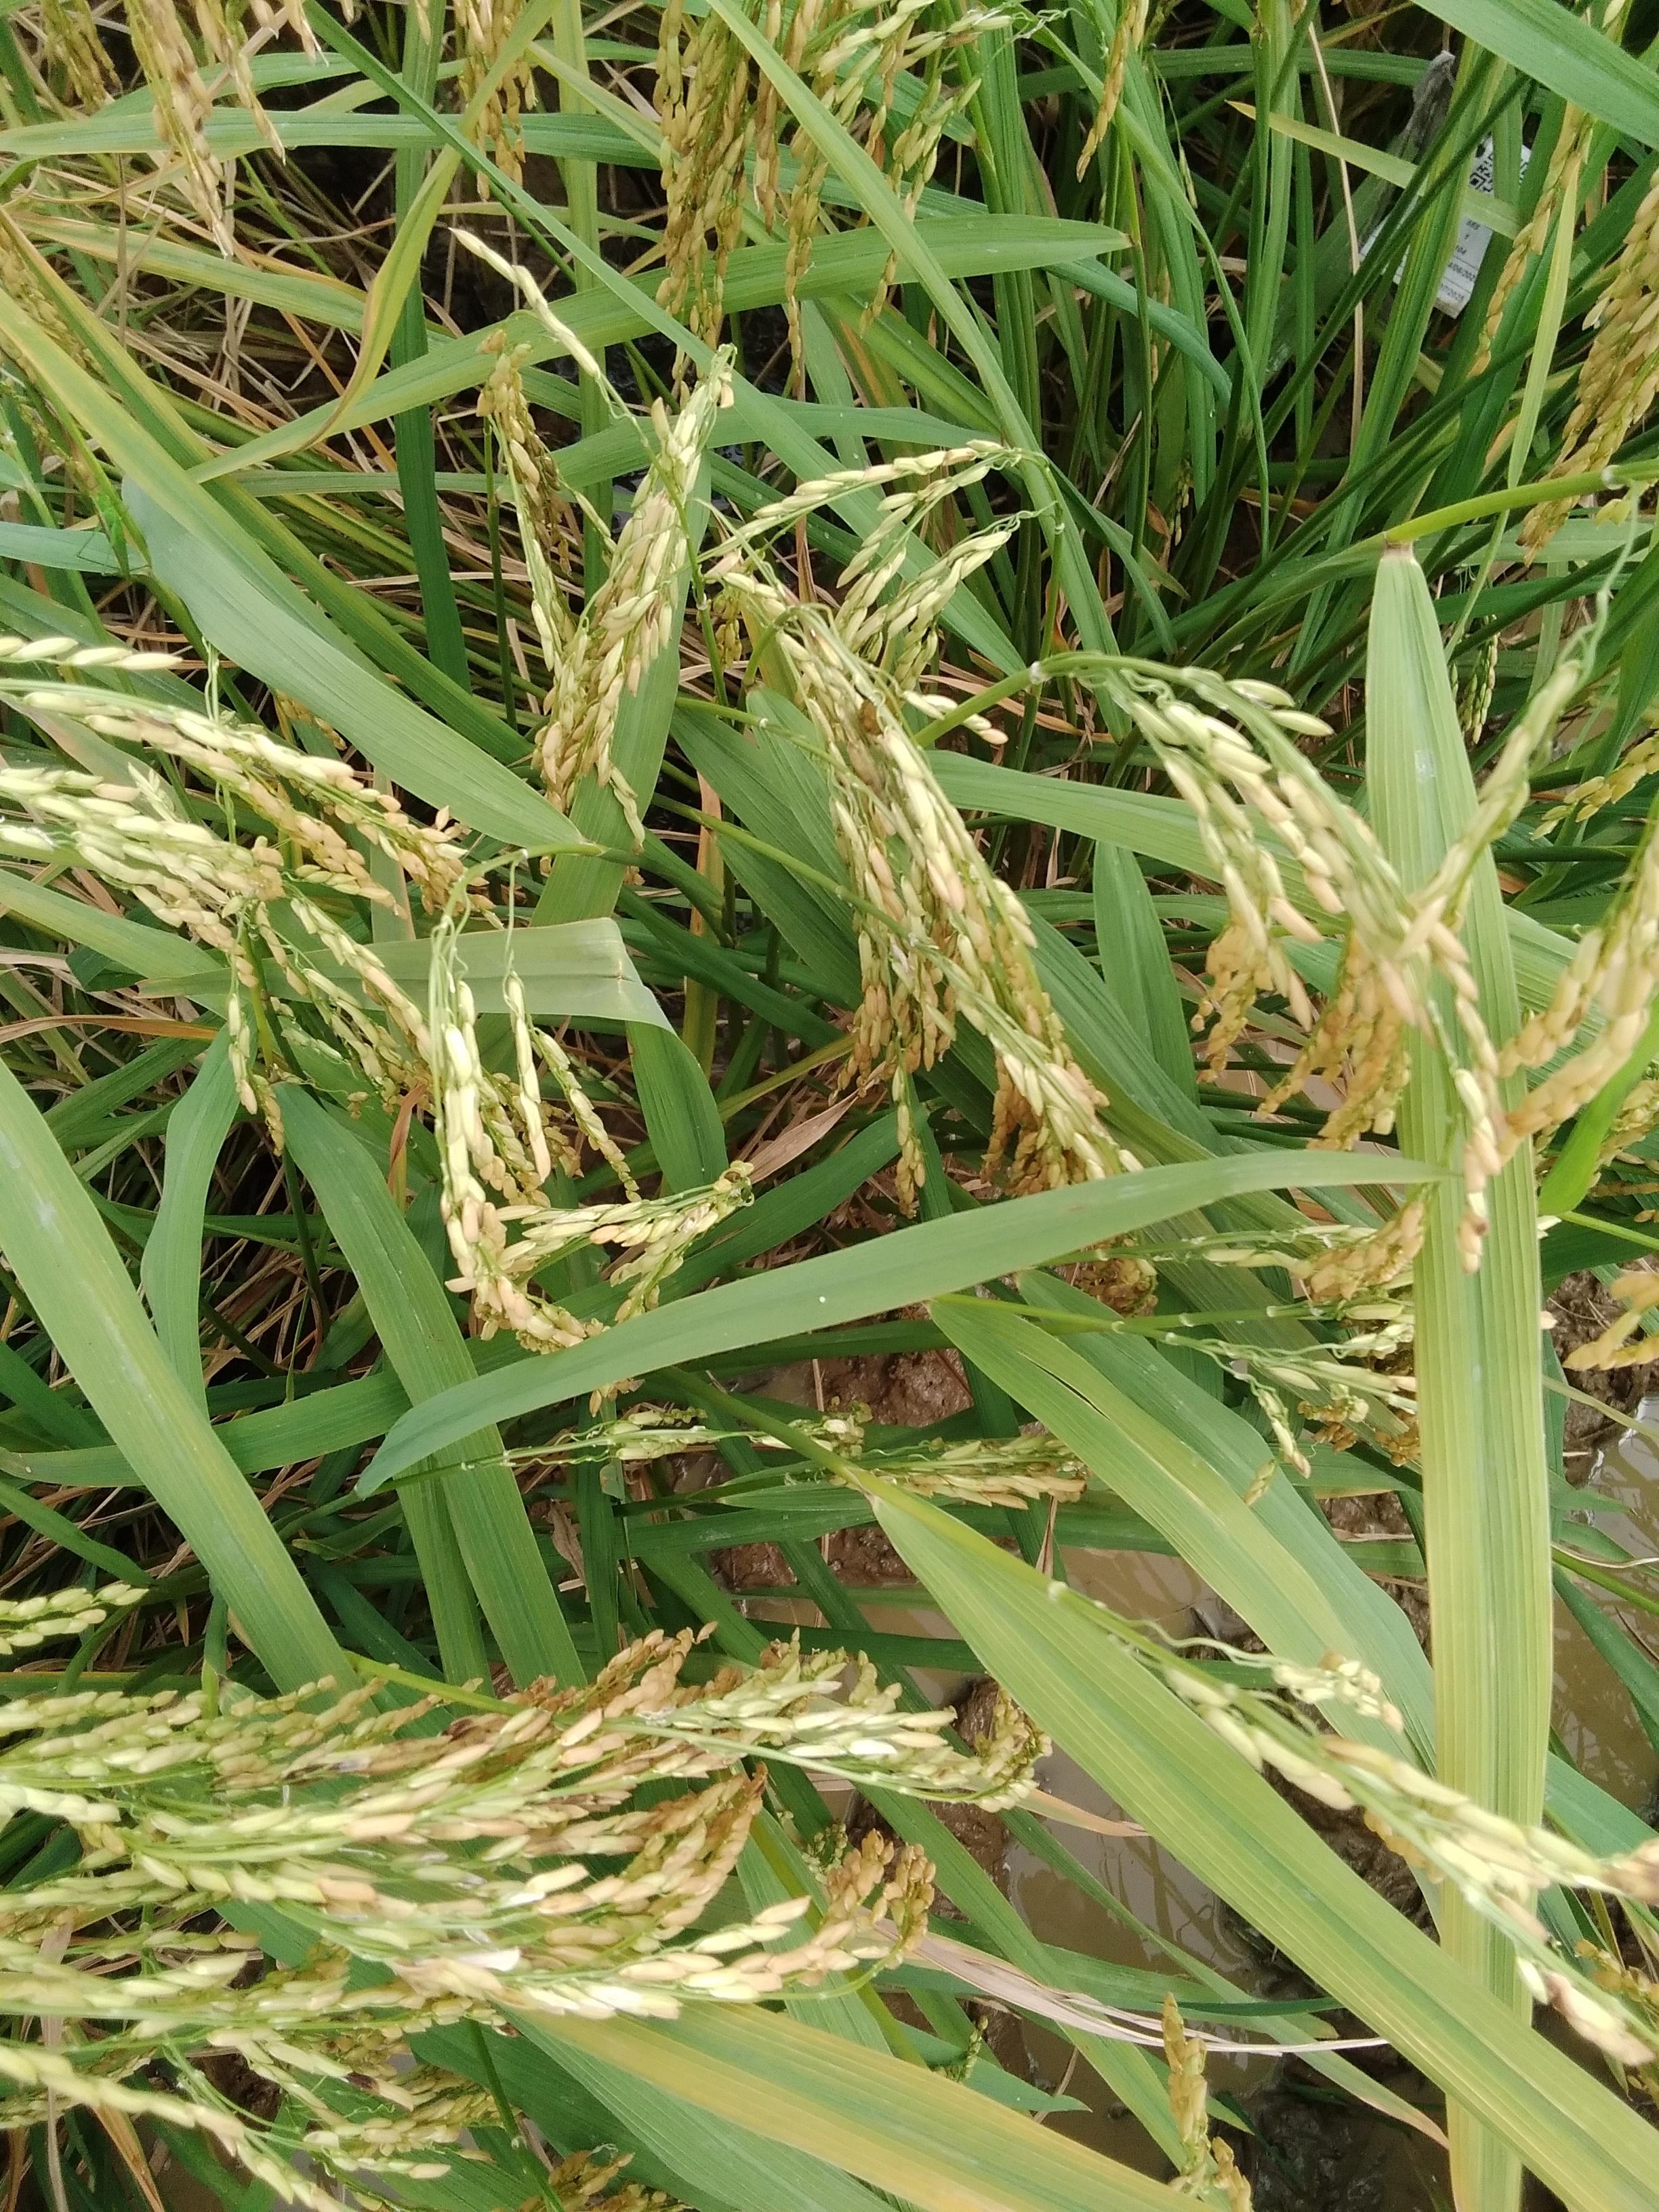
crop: rice
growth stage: ripening
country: Nigeria
